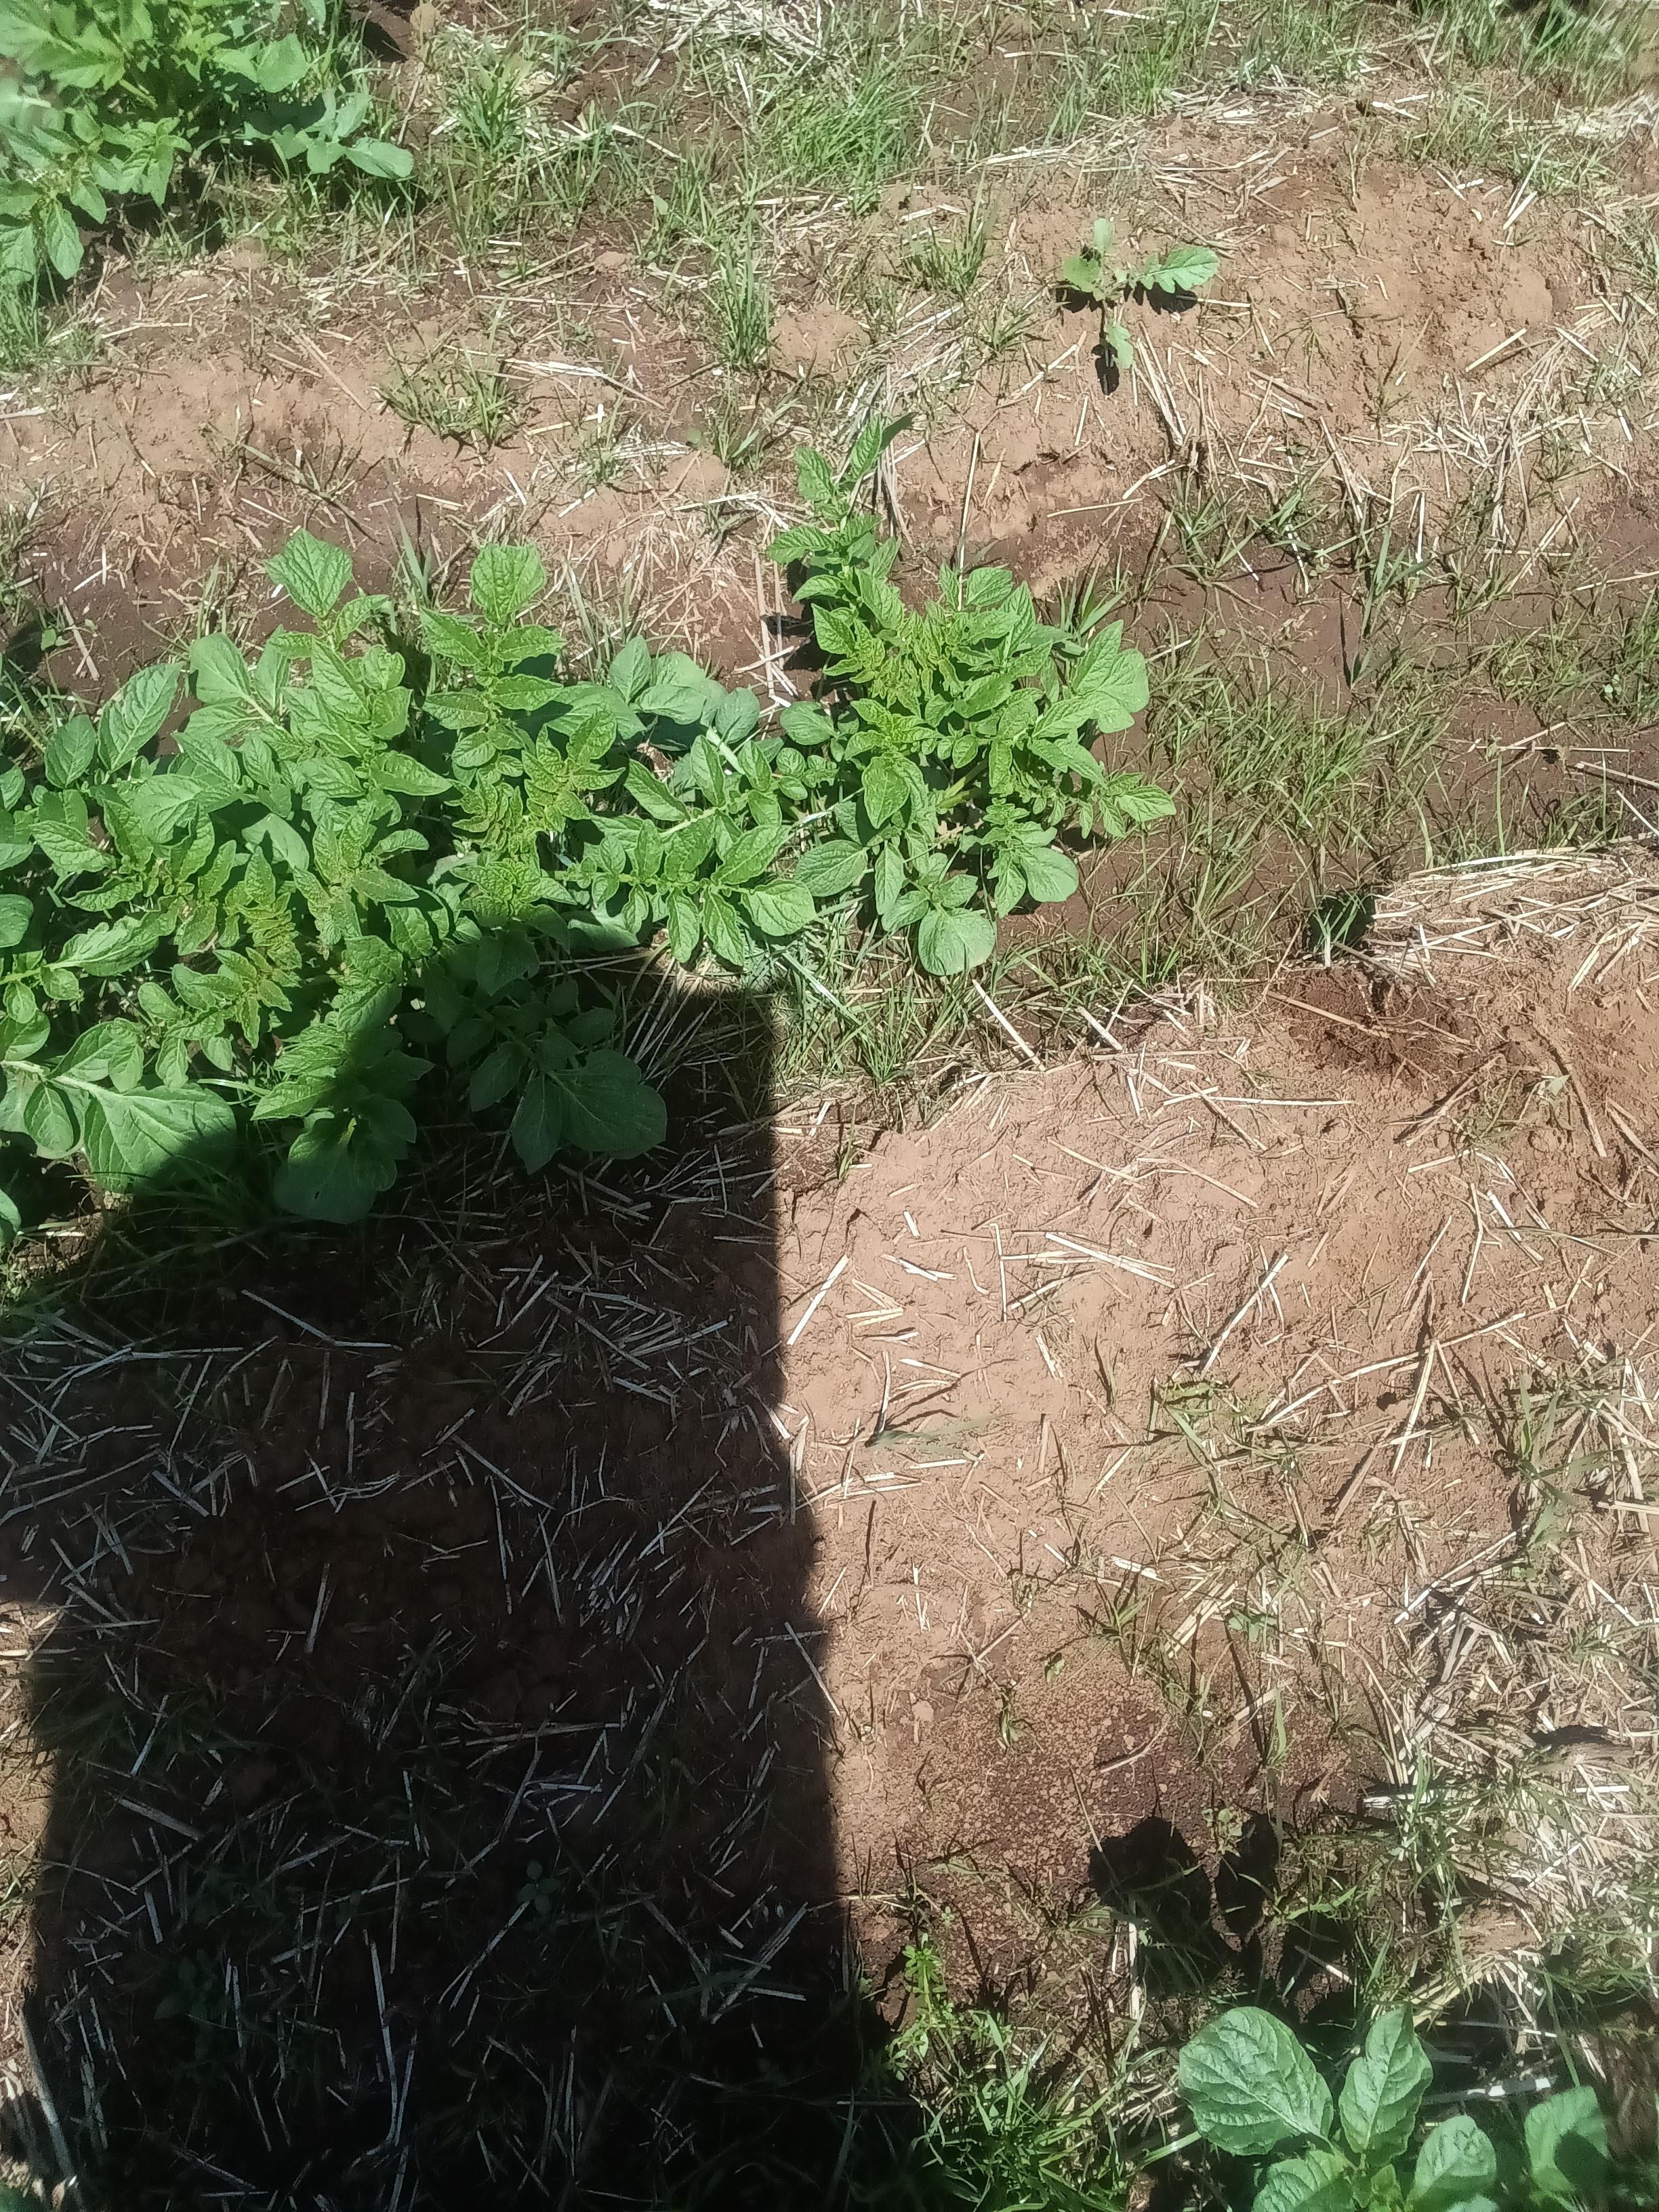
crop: potato
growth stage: vegetative
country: Kenya
